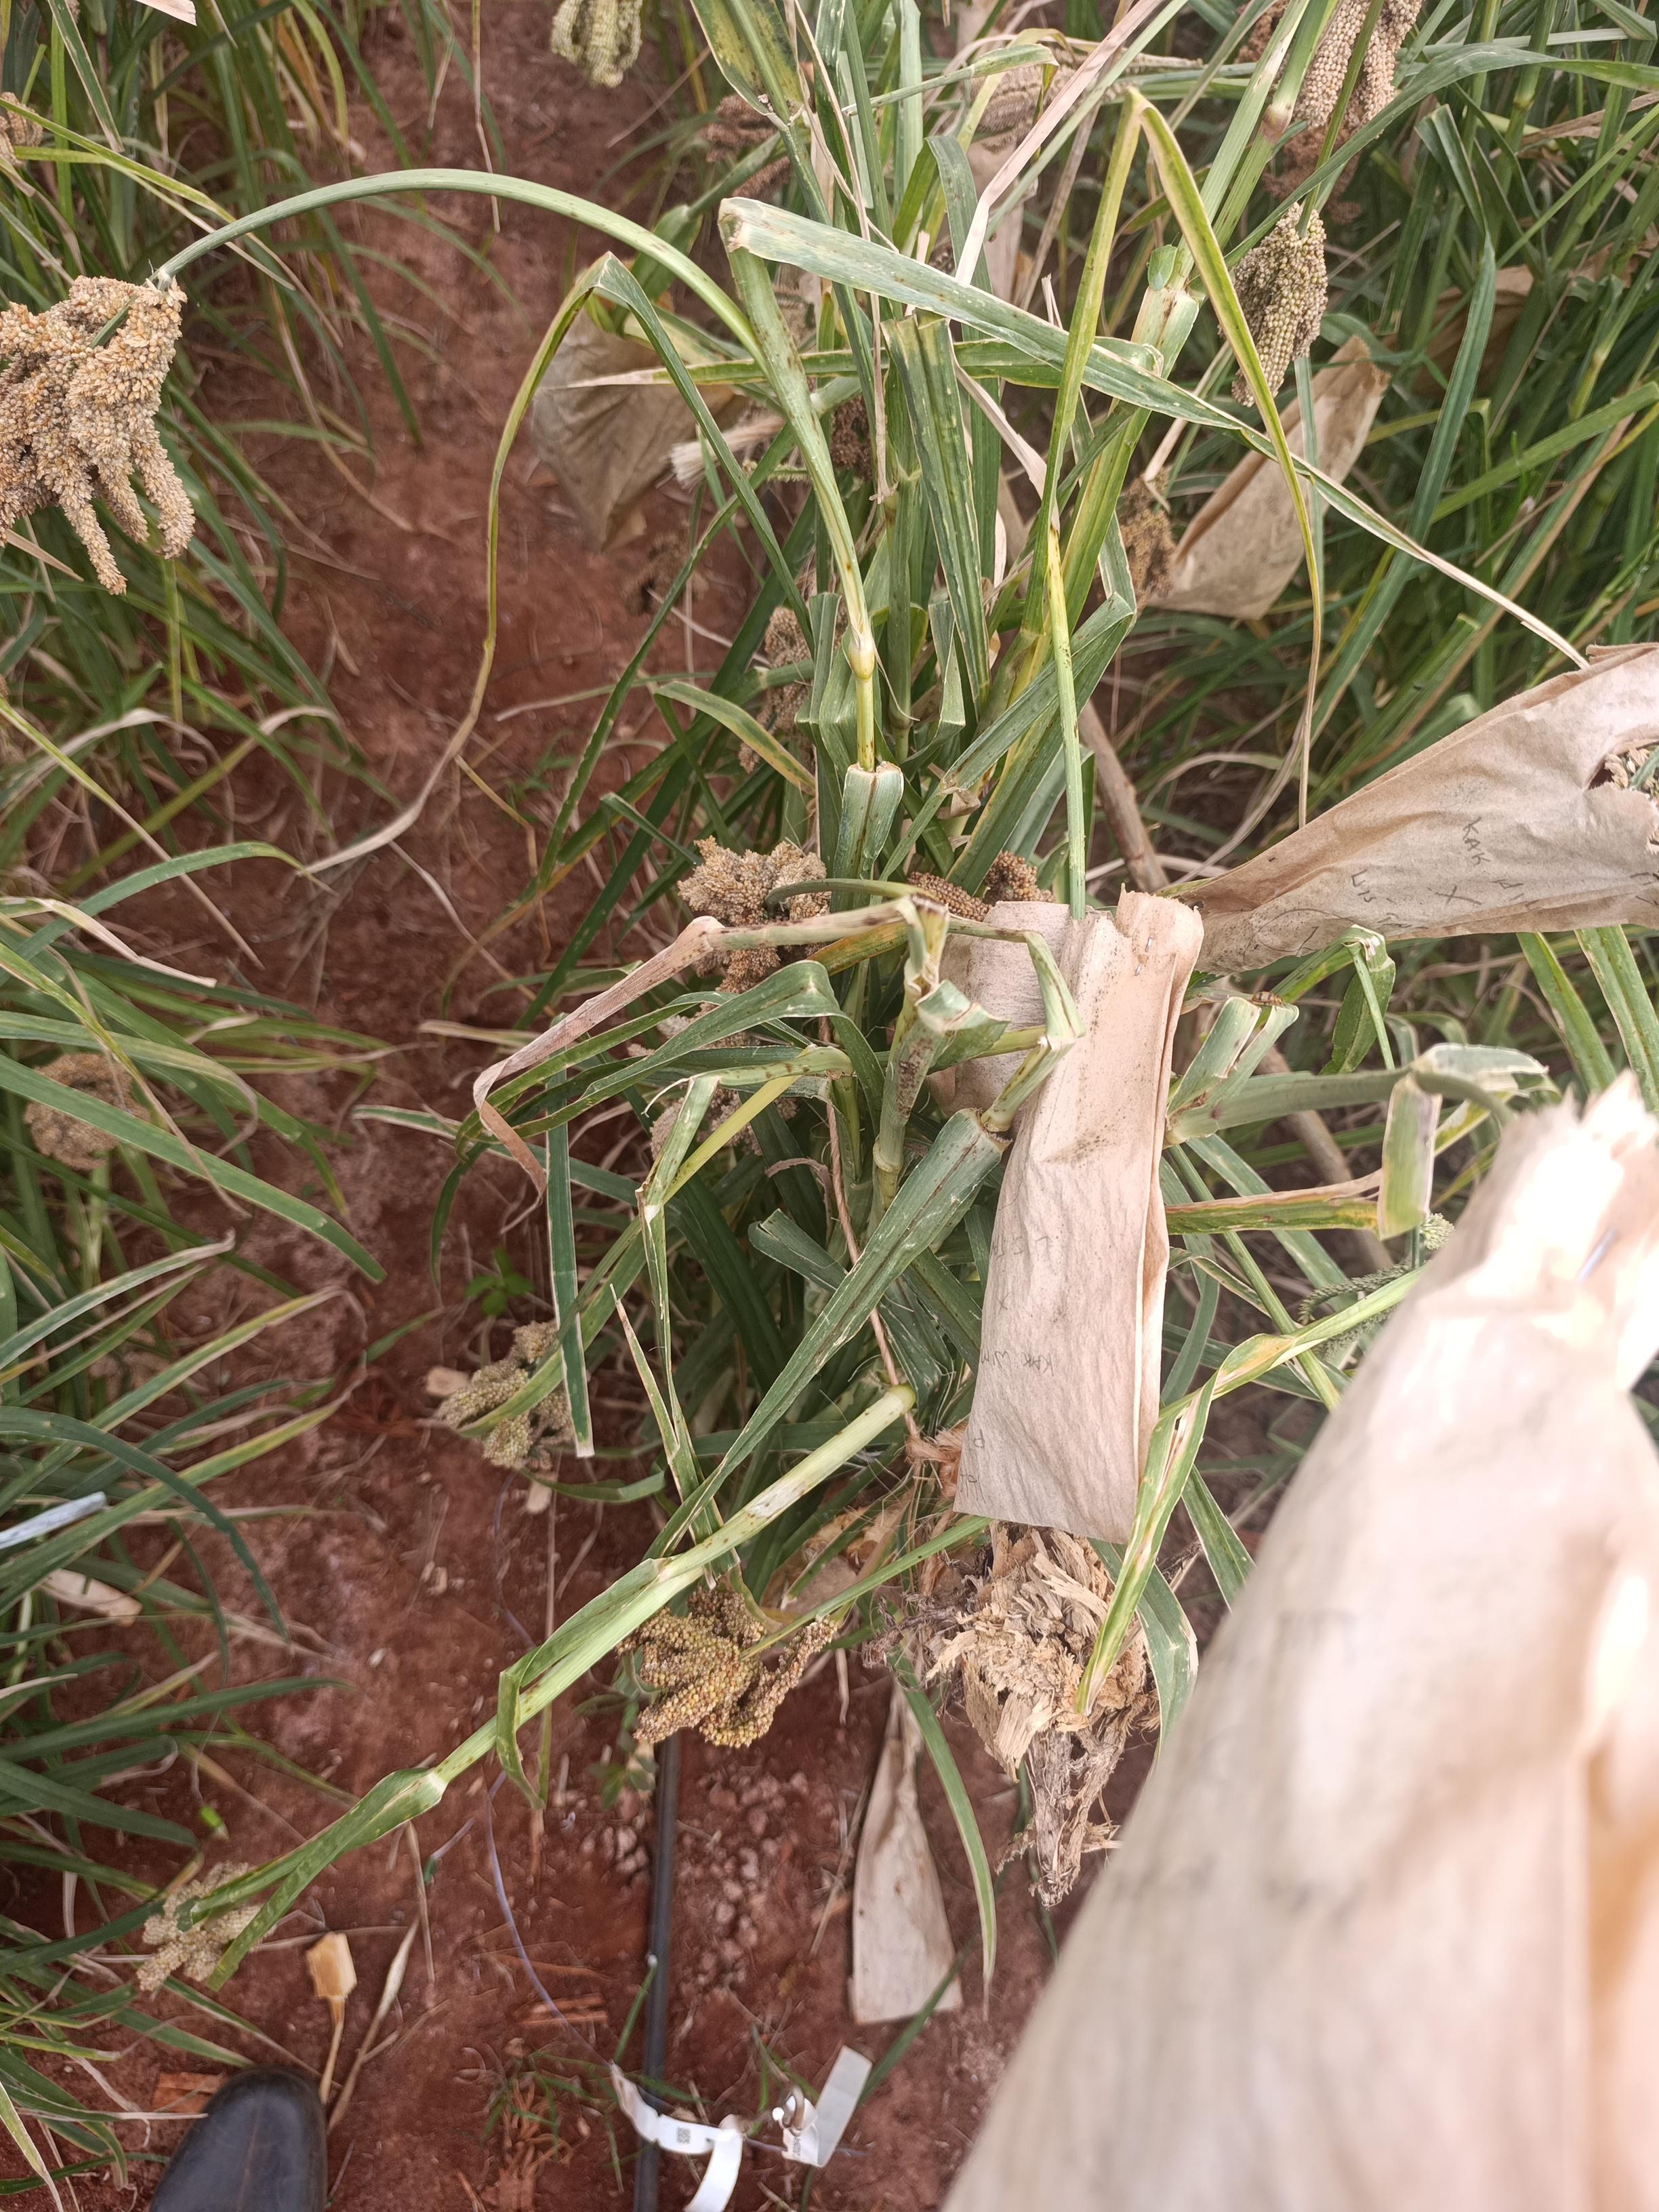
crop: finger millet
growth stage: filling grain
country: Kenya
